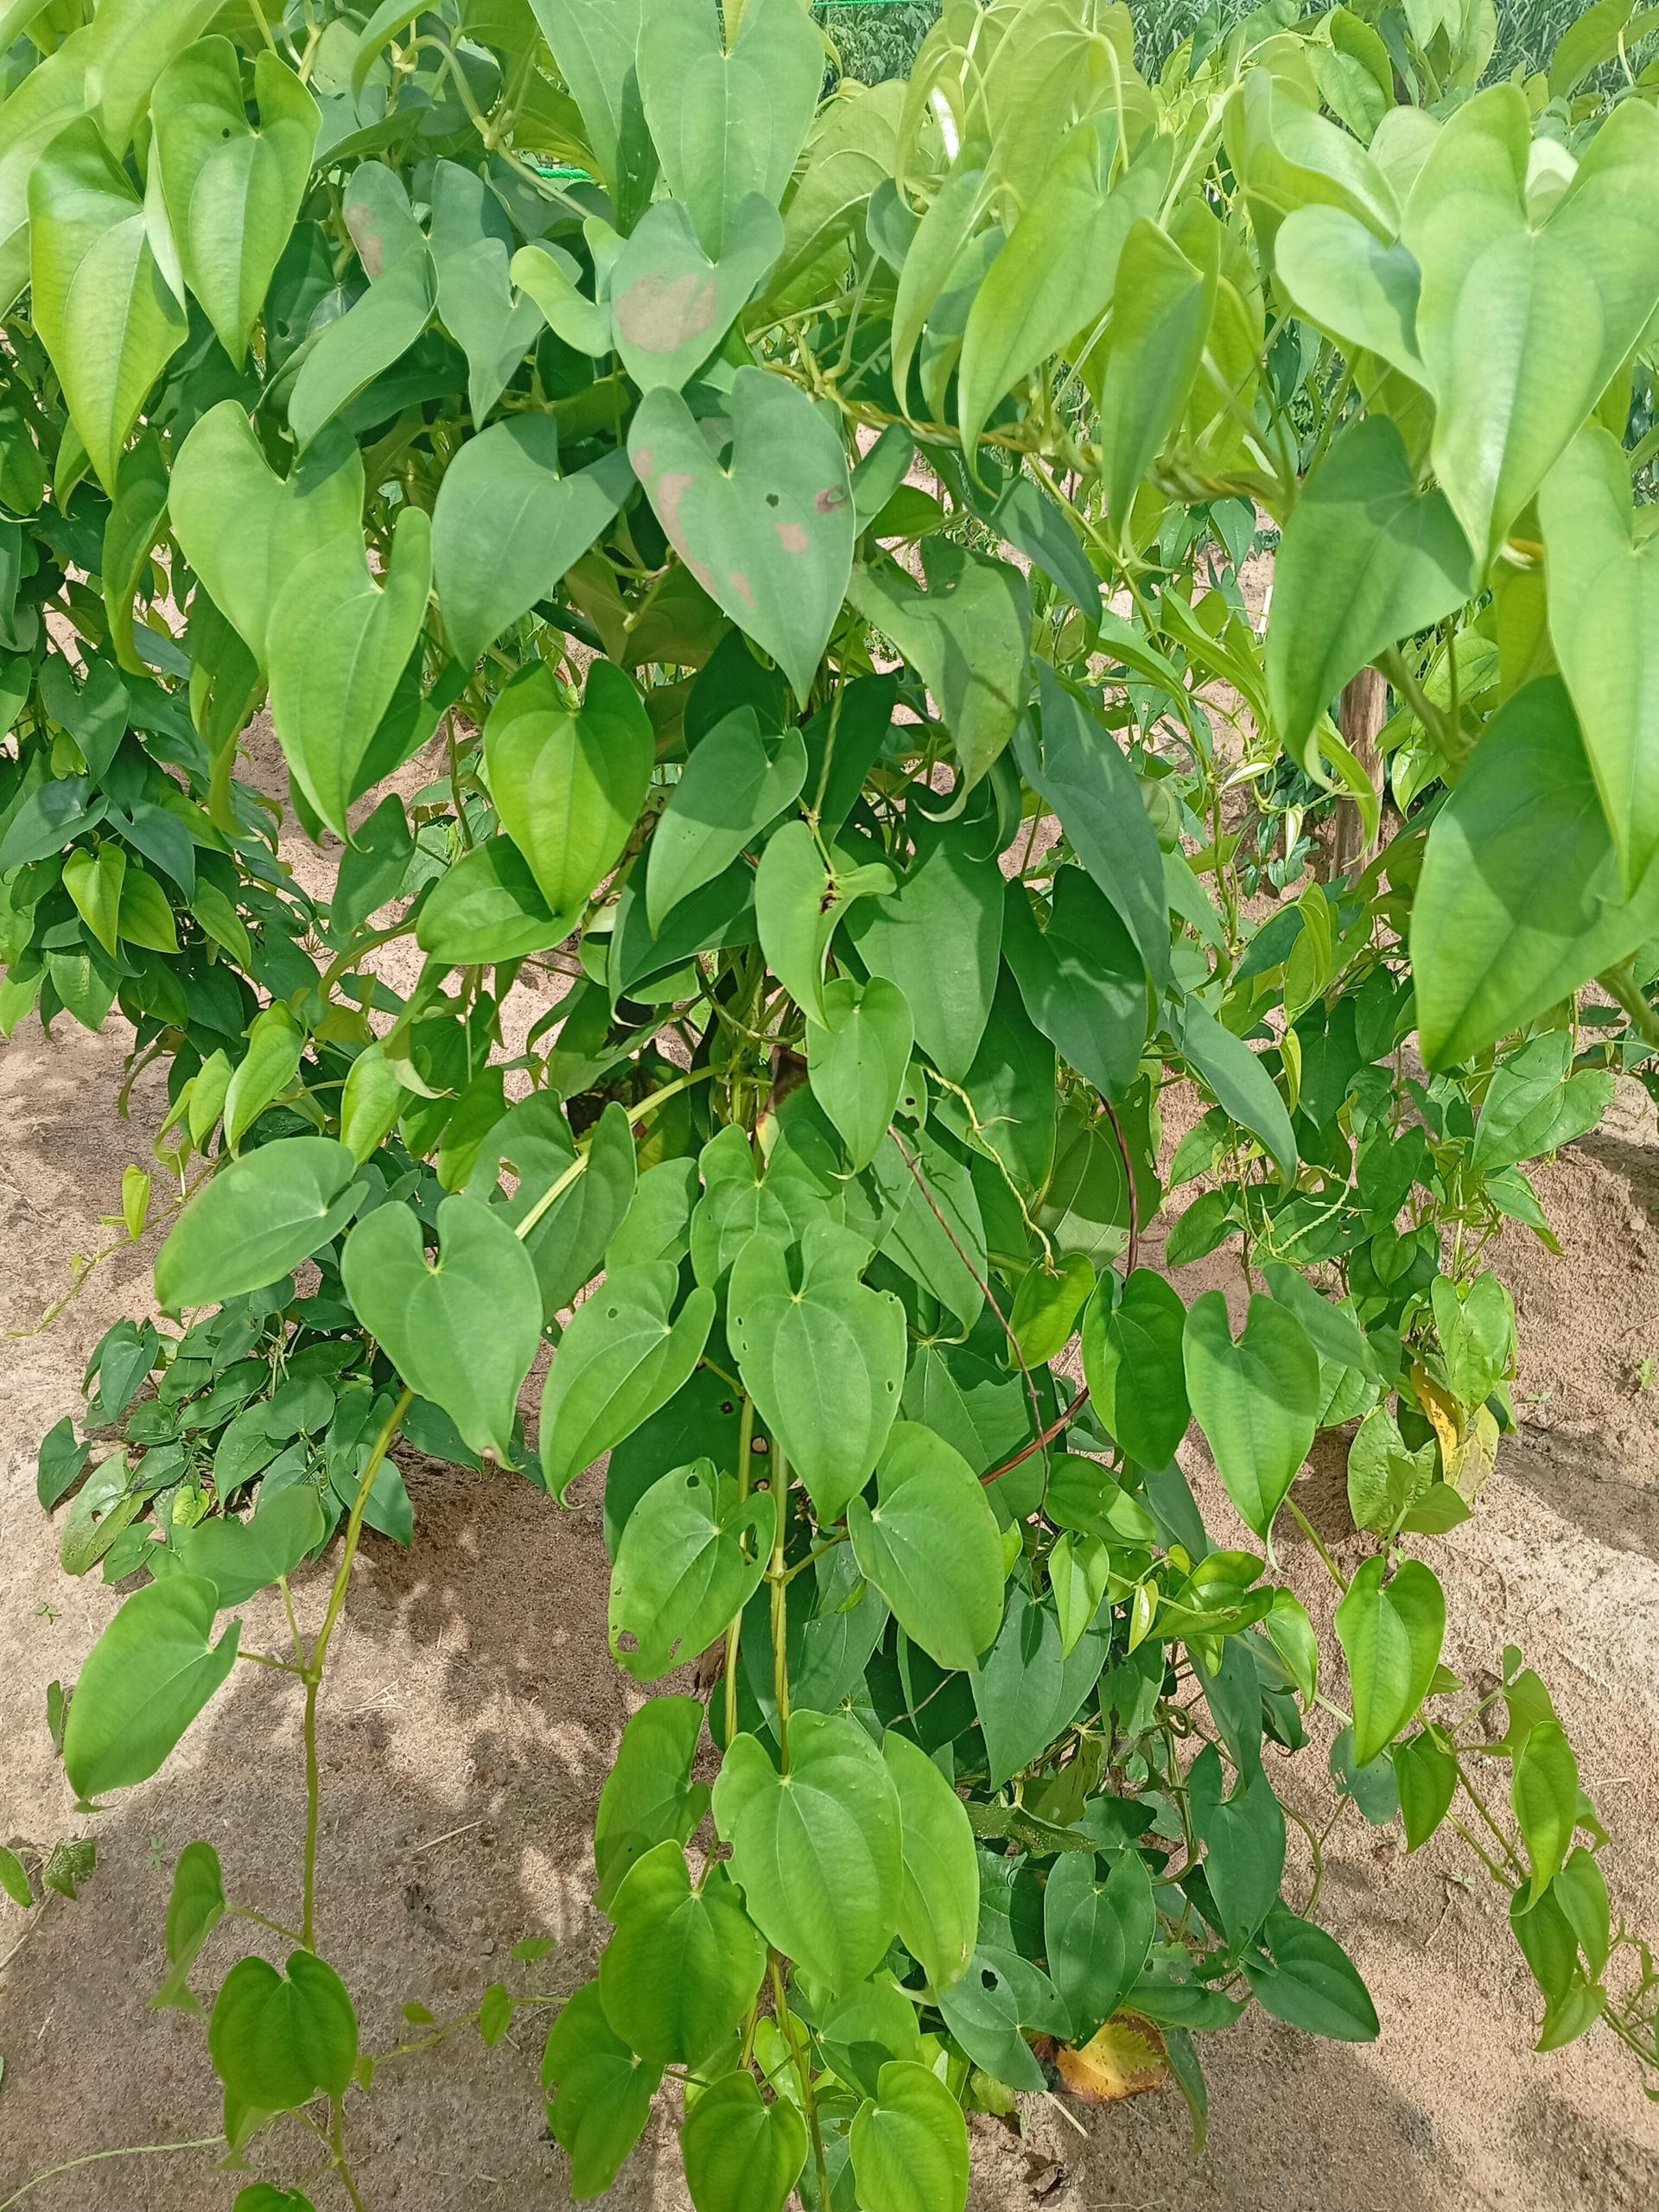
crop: yam
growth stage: vegetative
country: Nigeria
